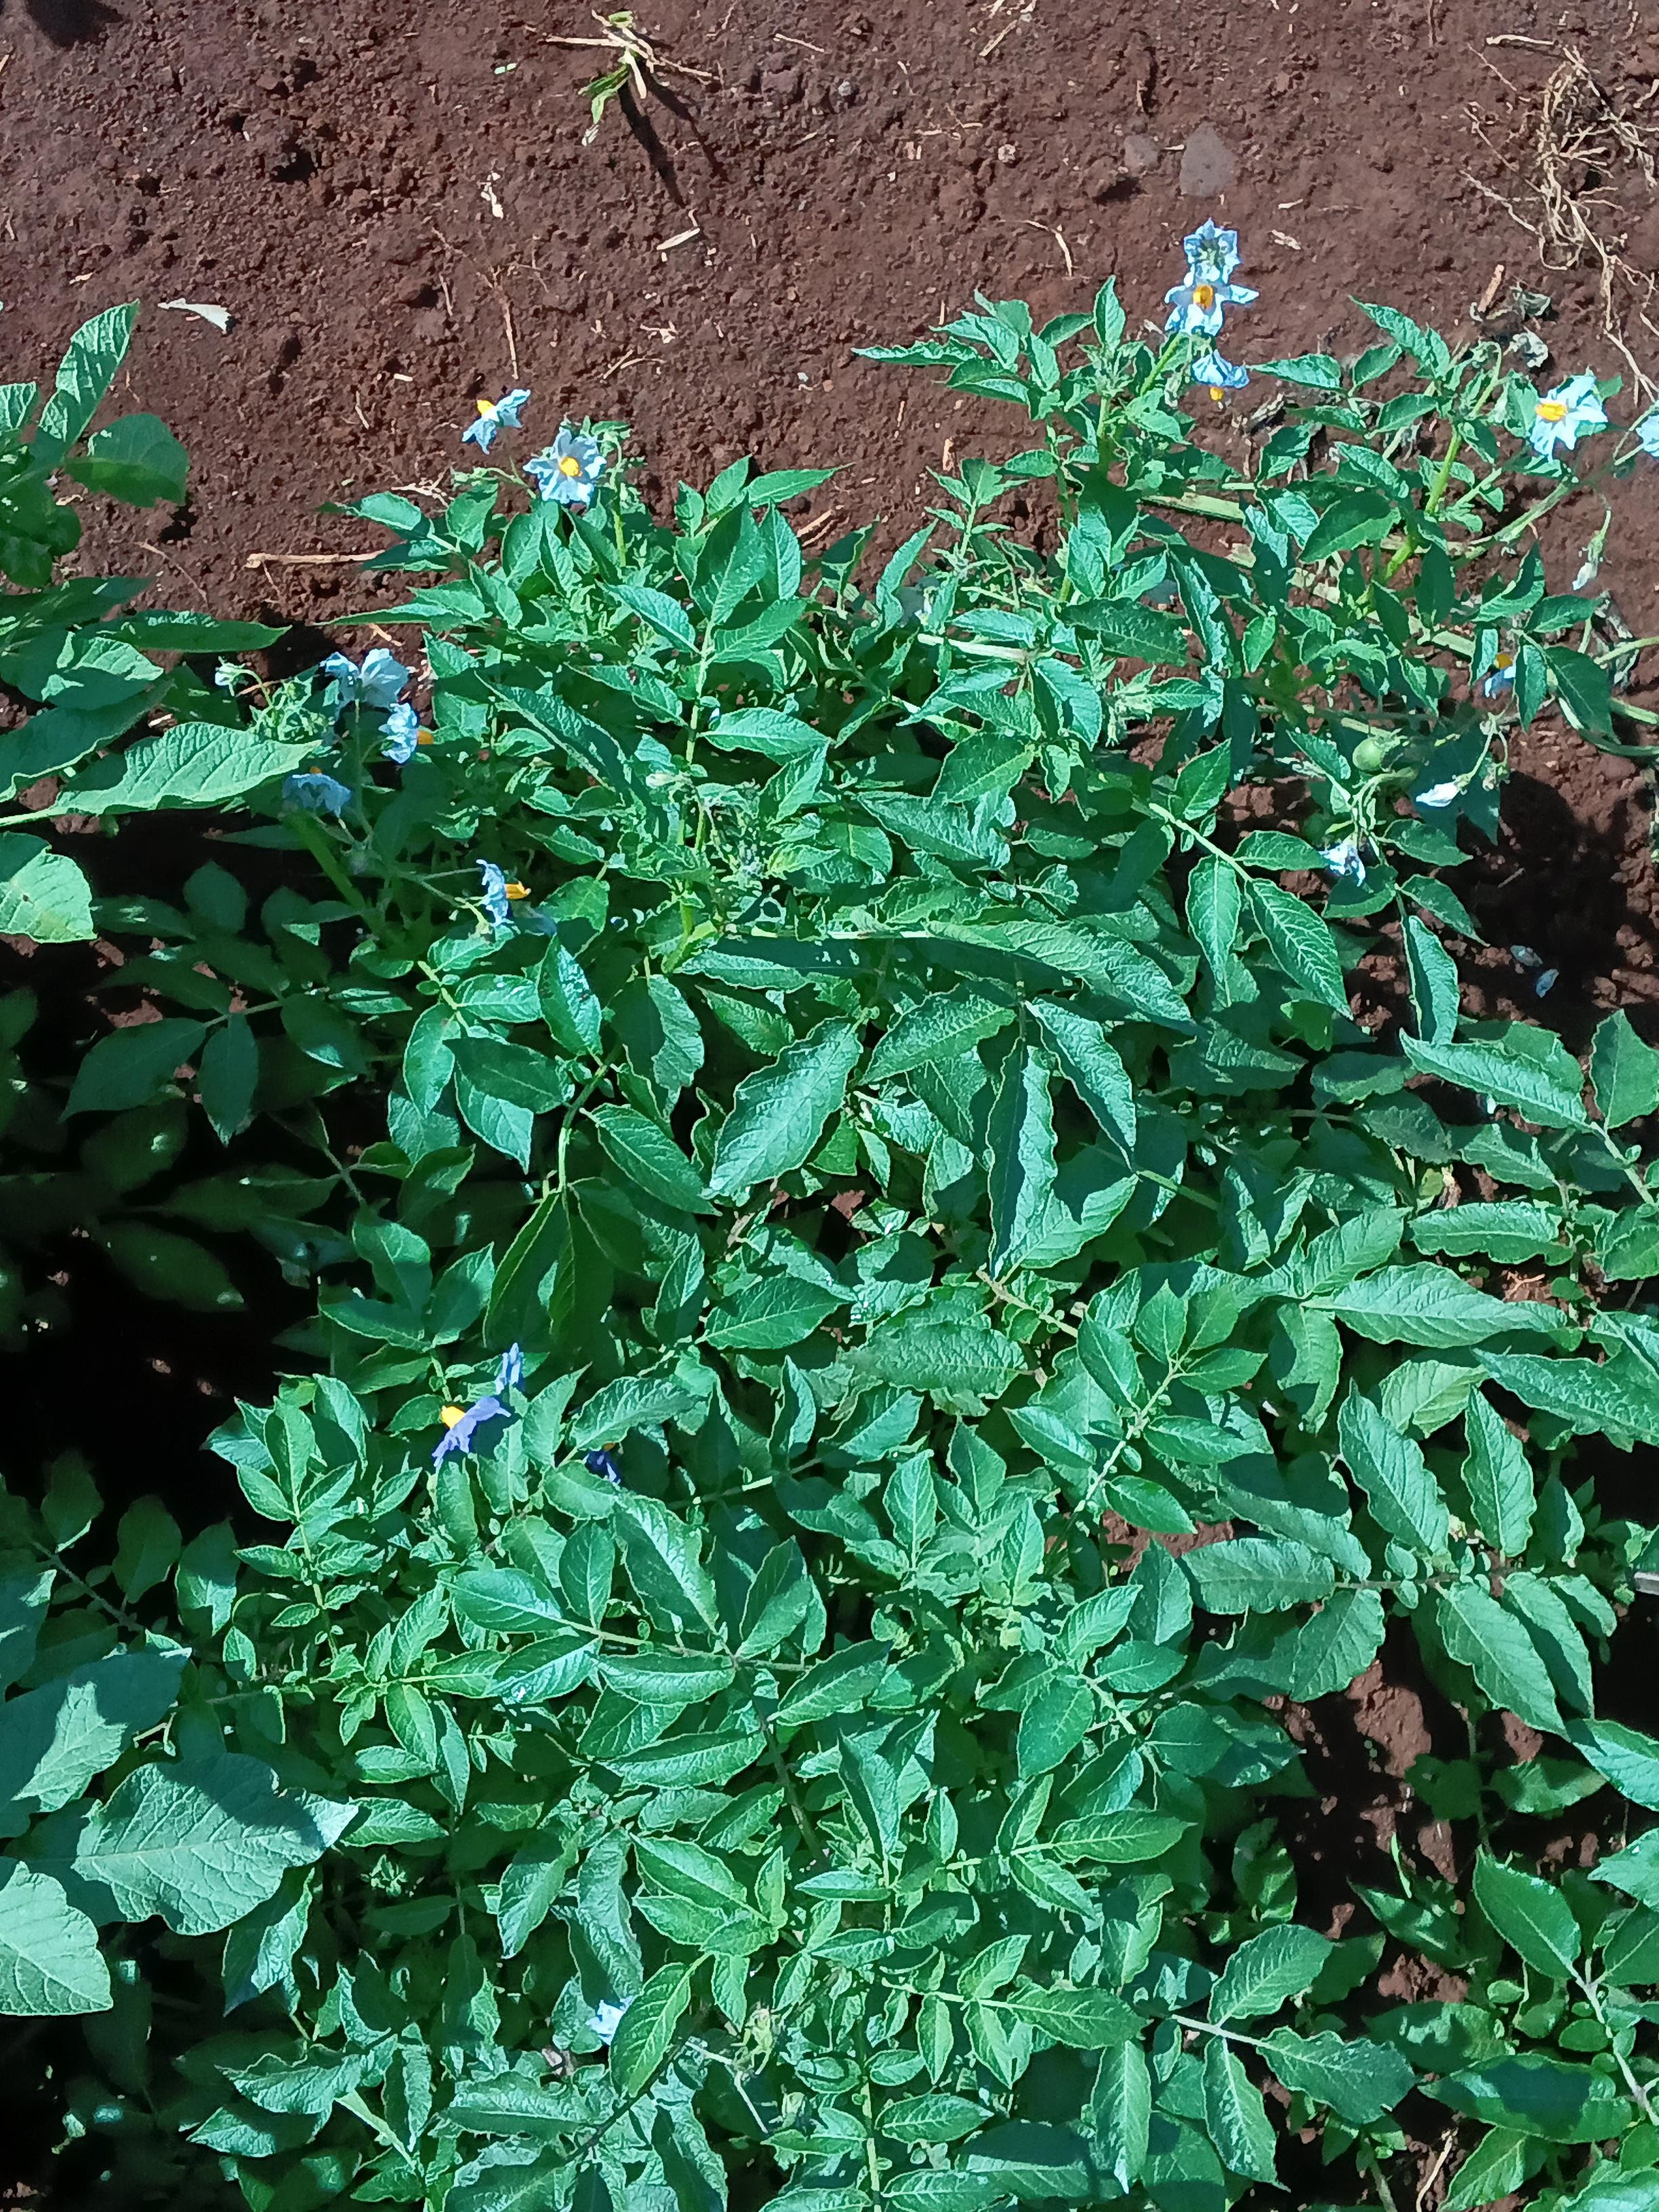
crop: potato
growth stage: flowering
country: Kenya
